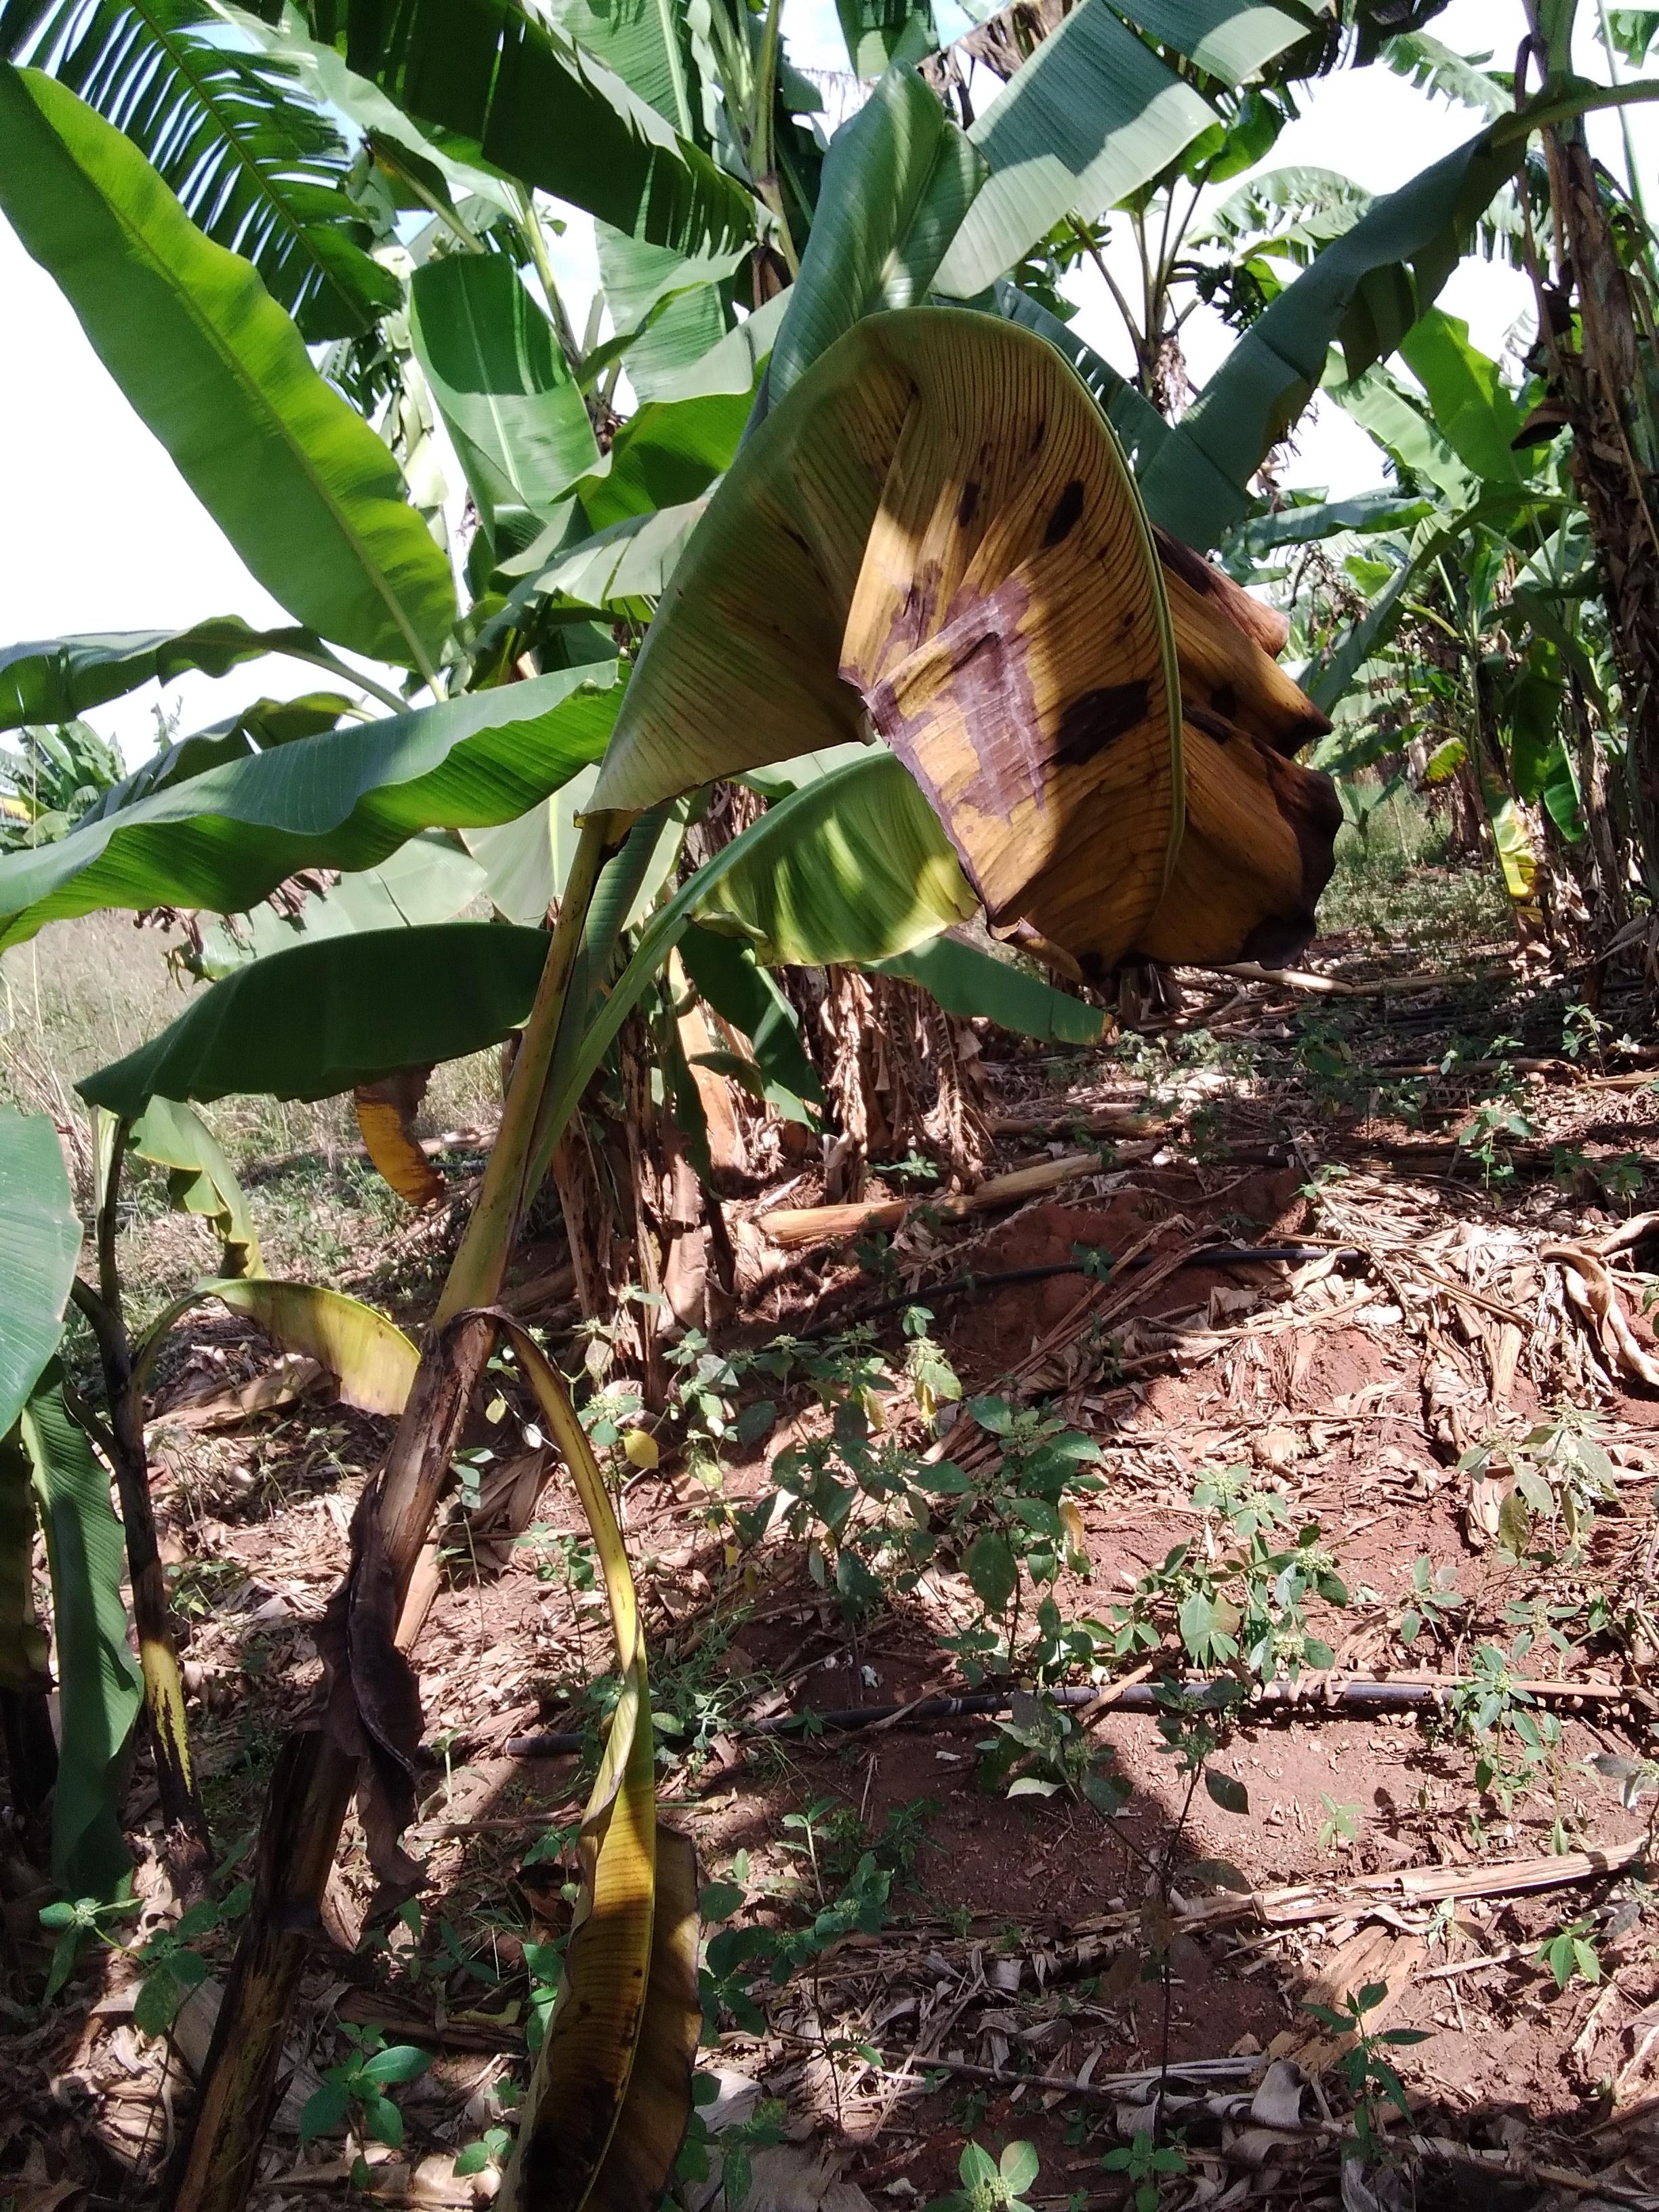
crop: banana
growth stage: vegetative
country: Uganda
